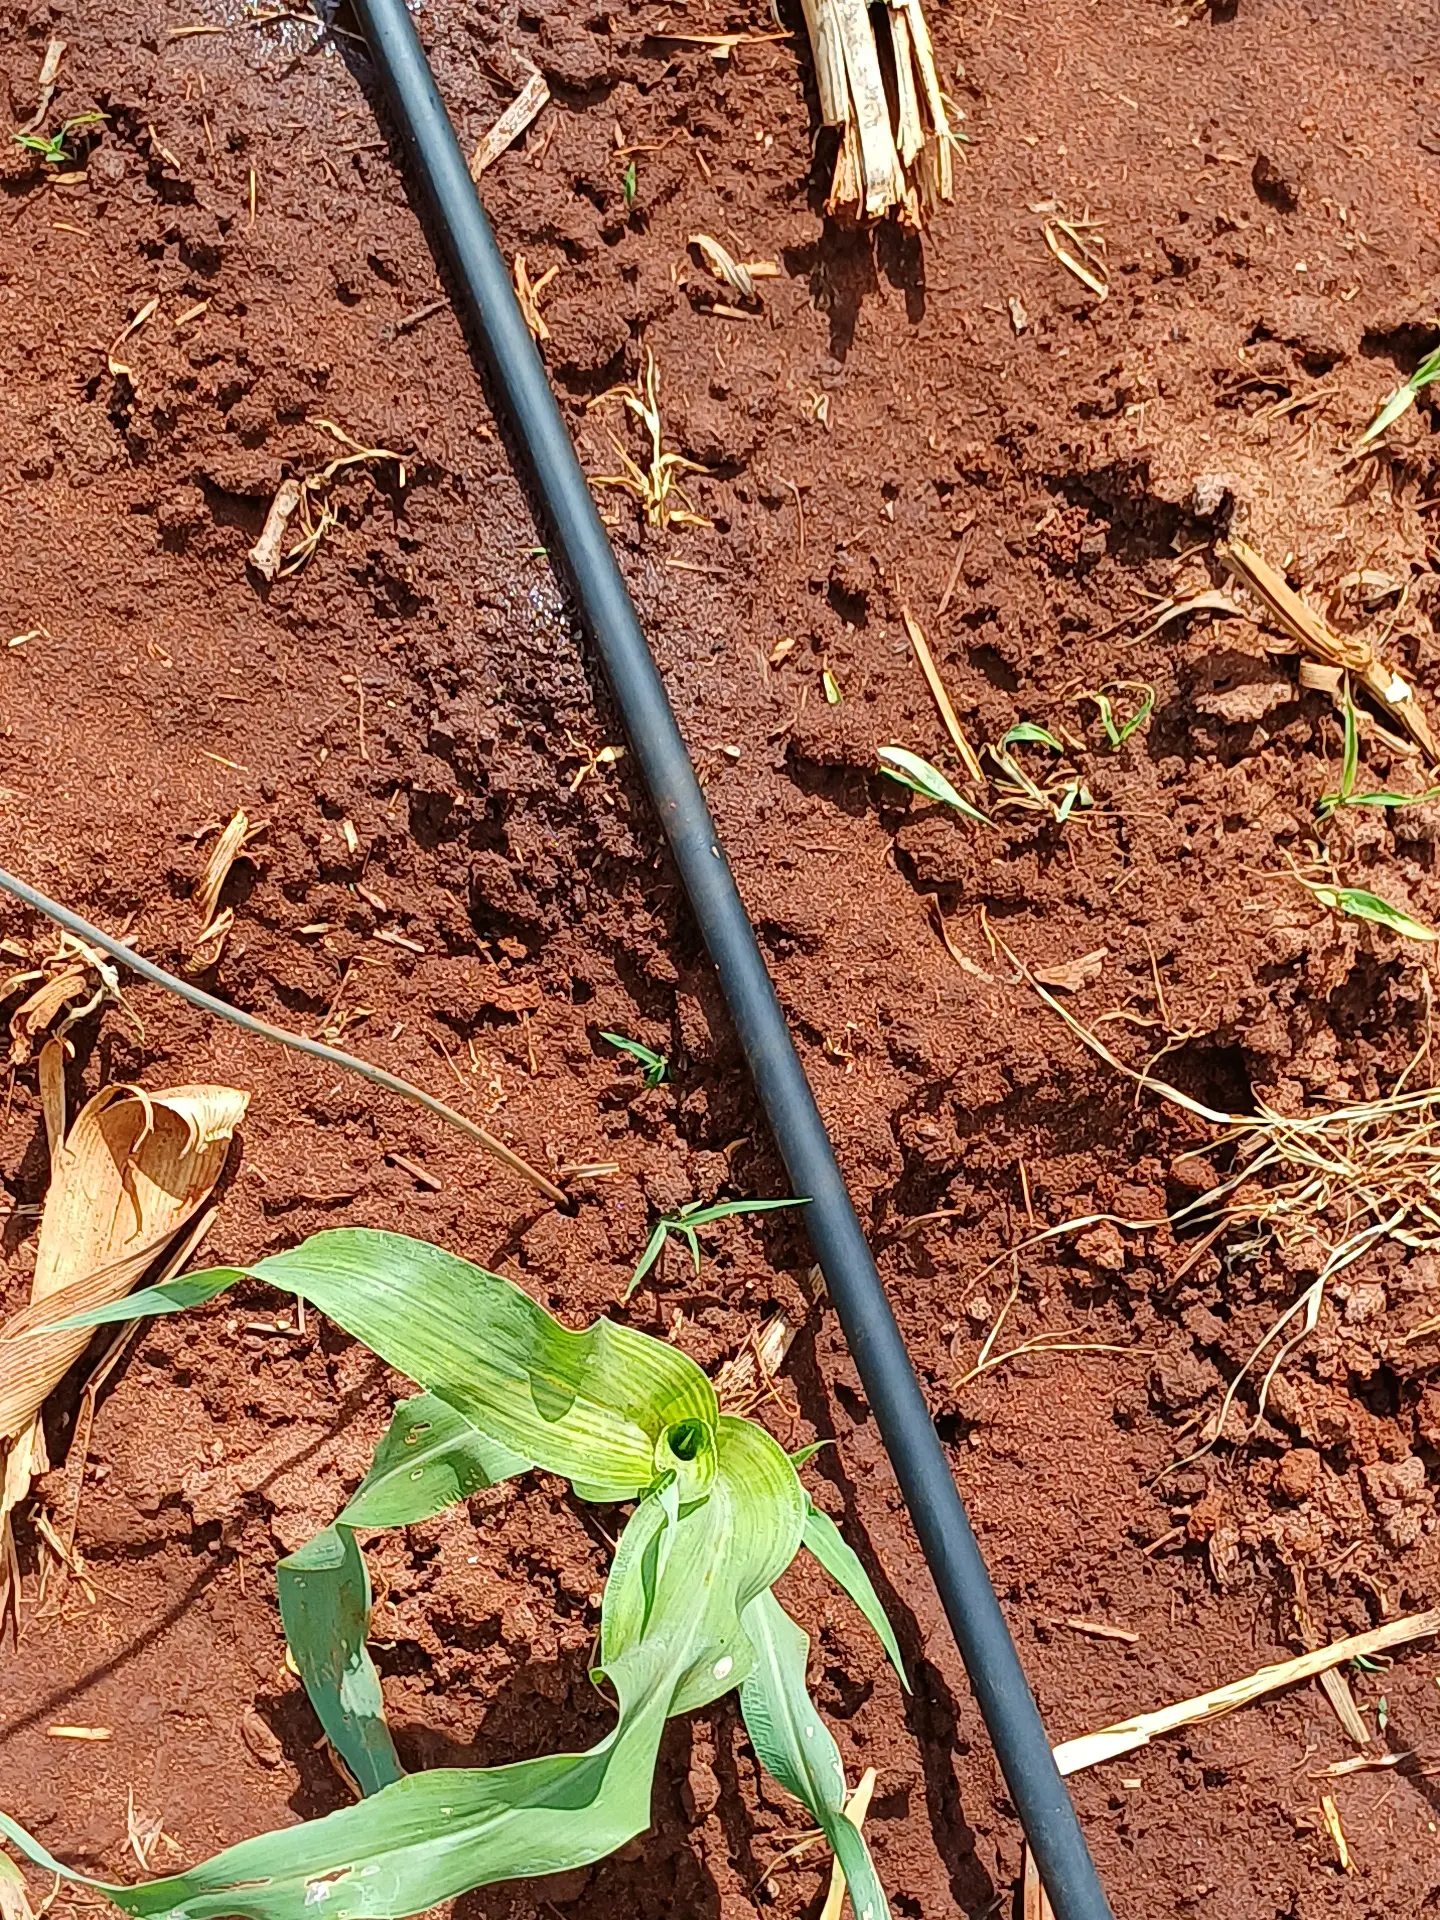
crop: sorghum
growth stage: vegetative
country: Kenya
